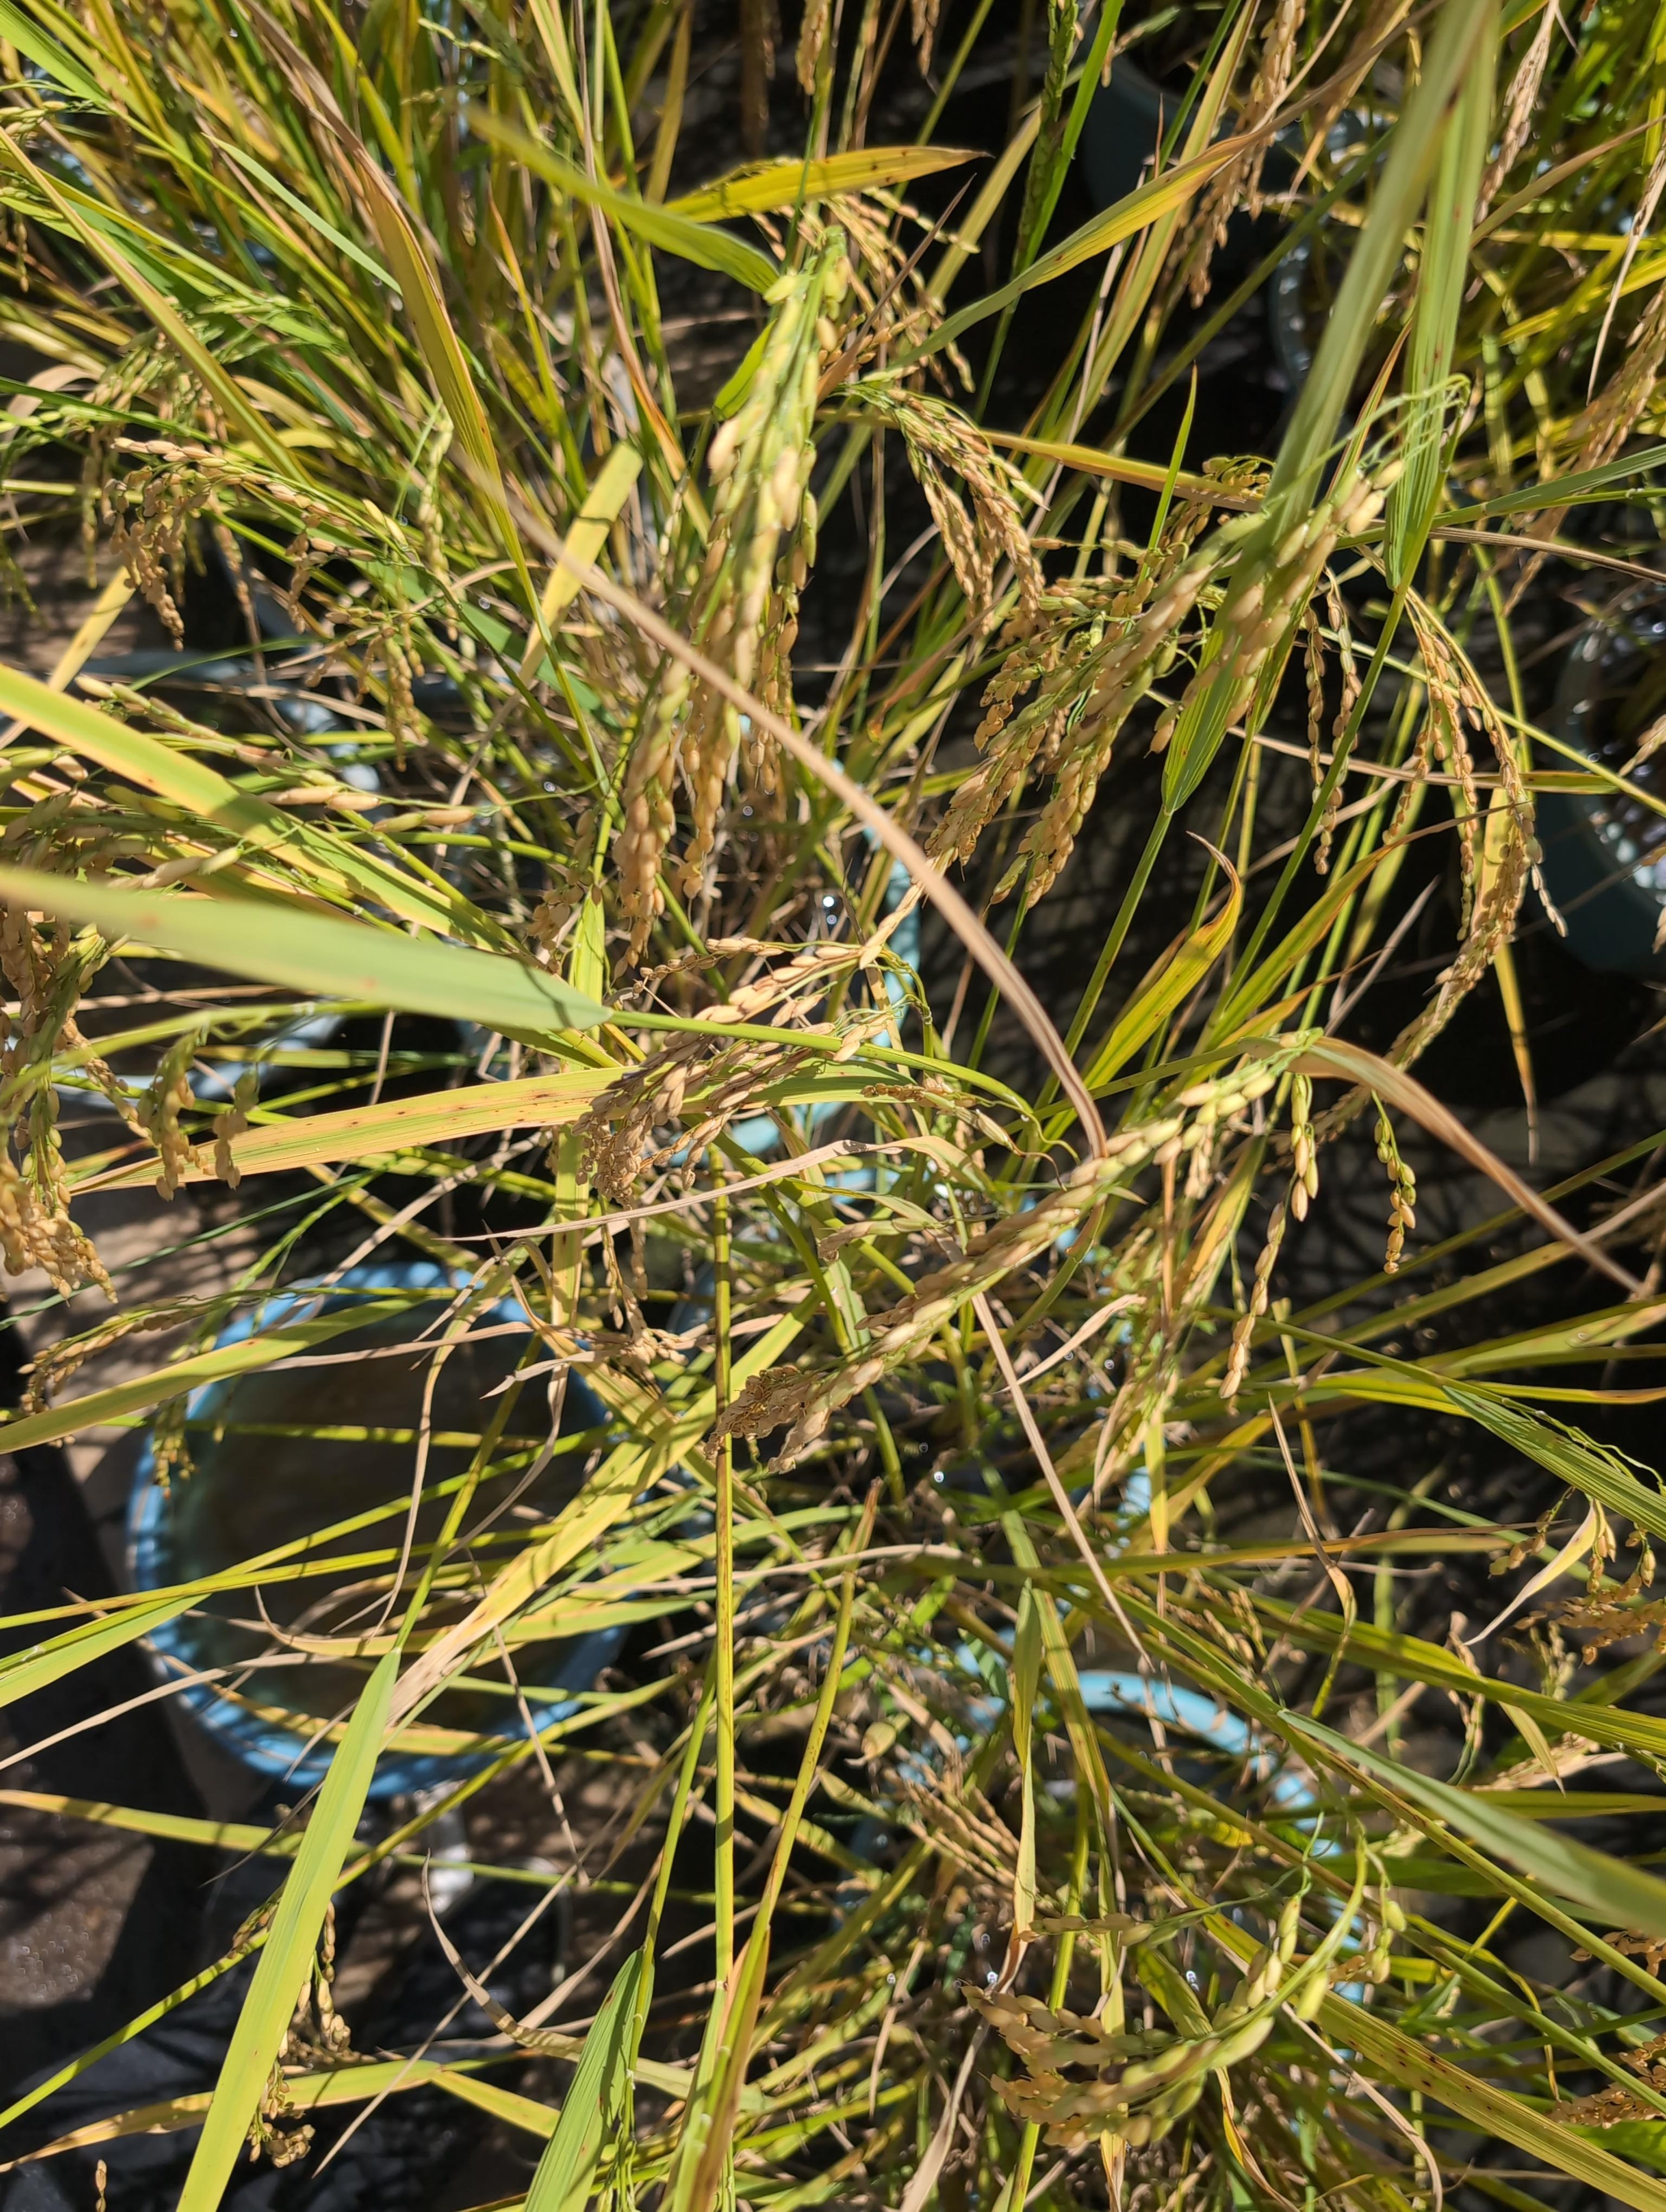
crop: rice
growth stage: senescence
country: Côte d'Ivoire
